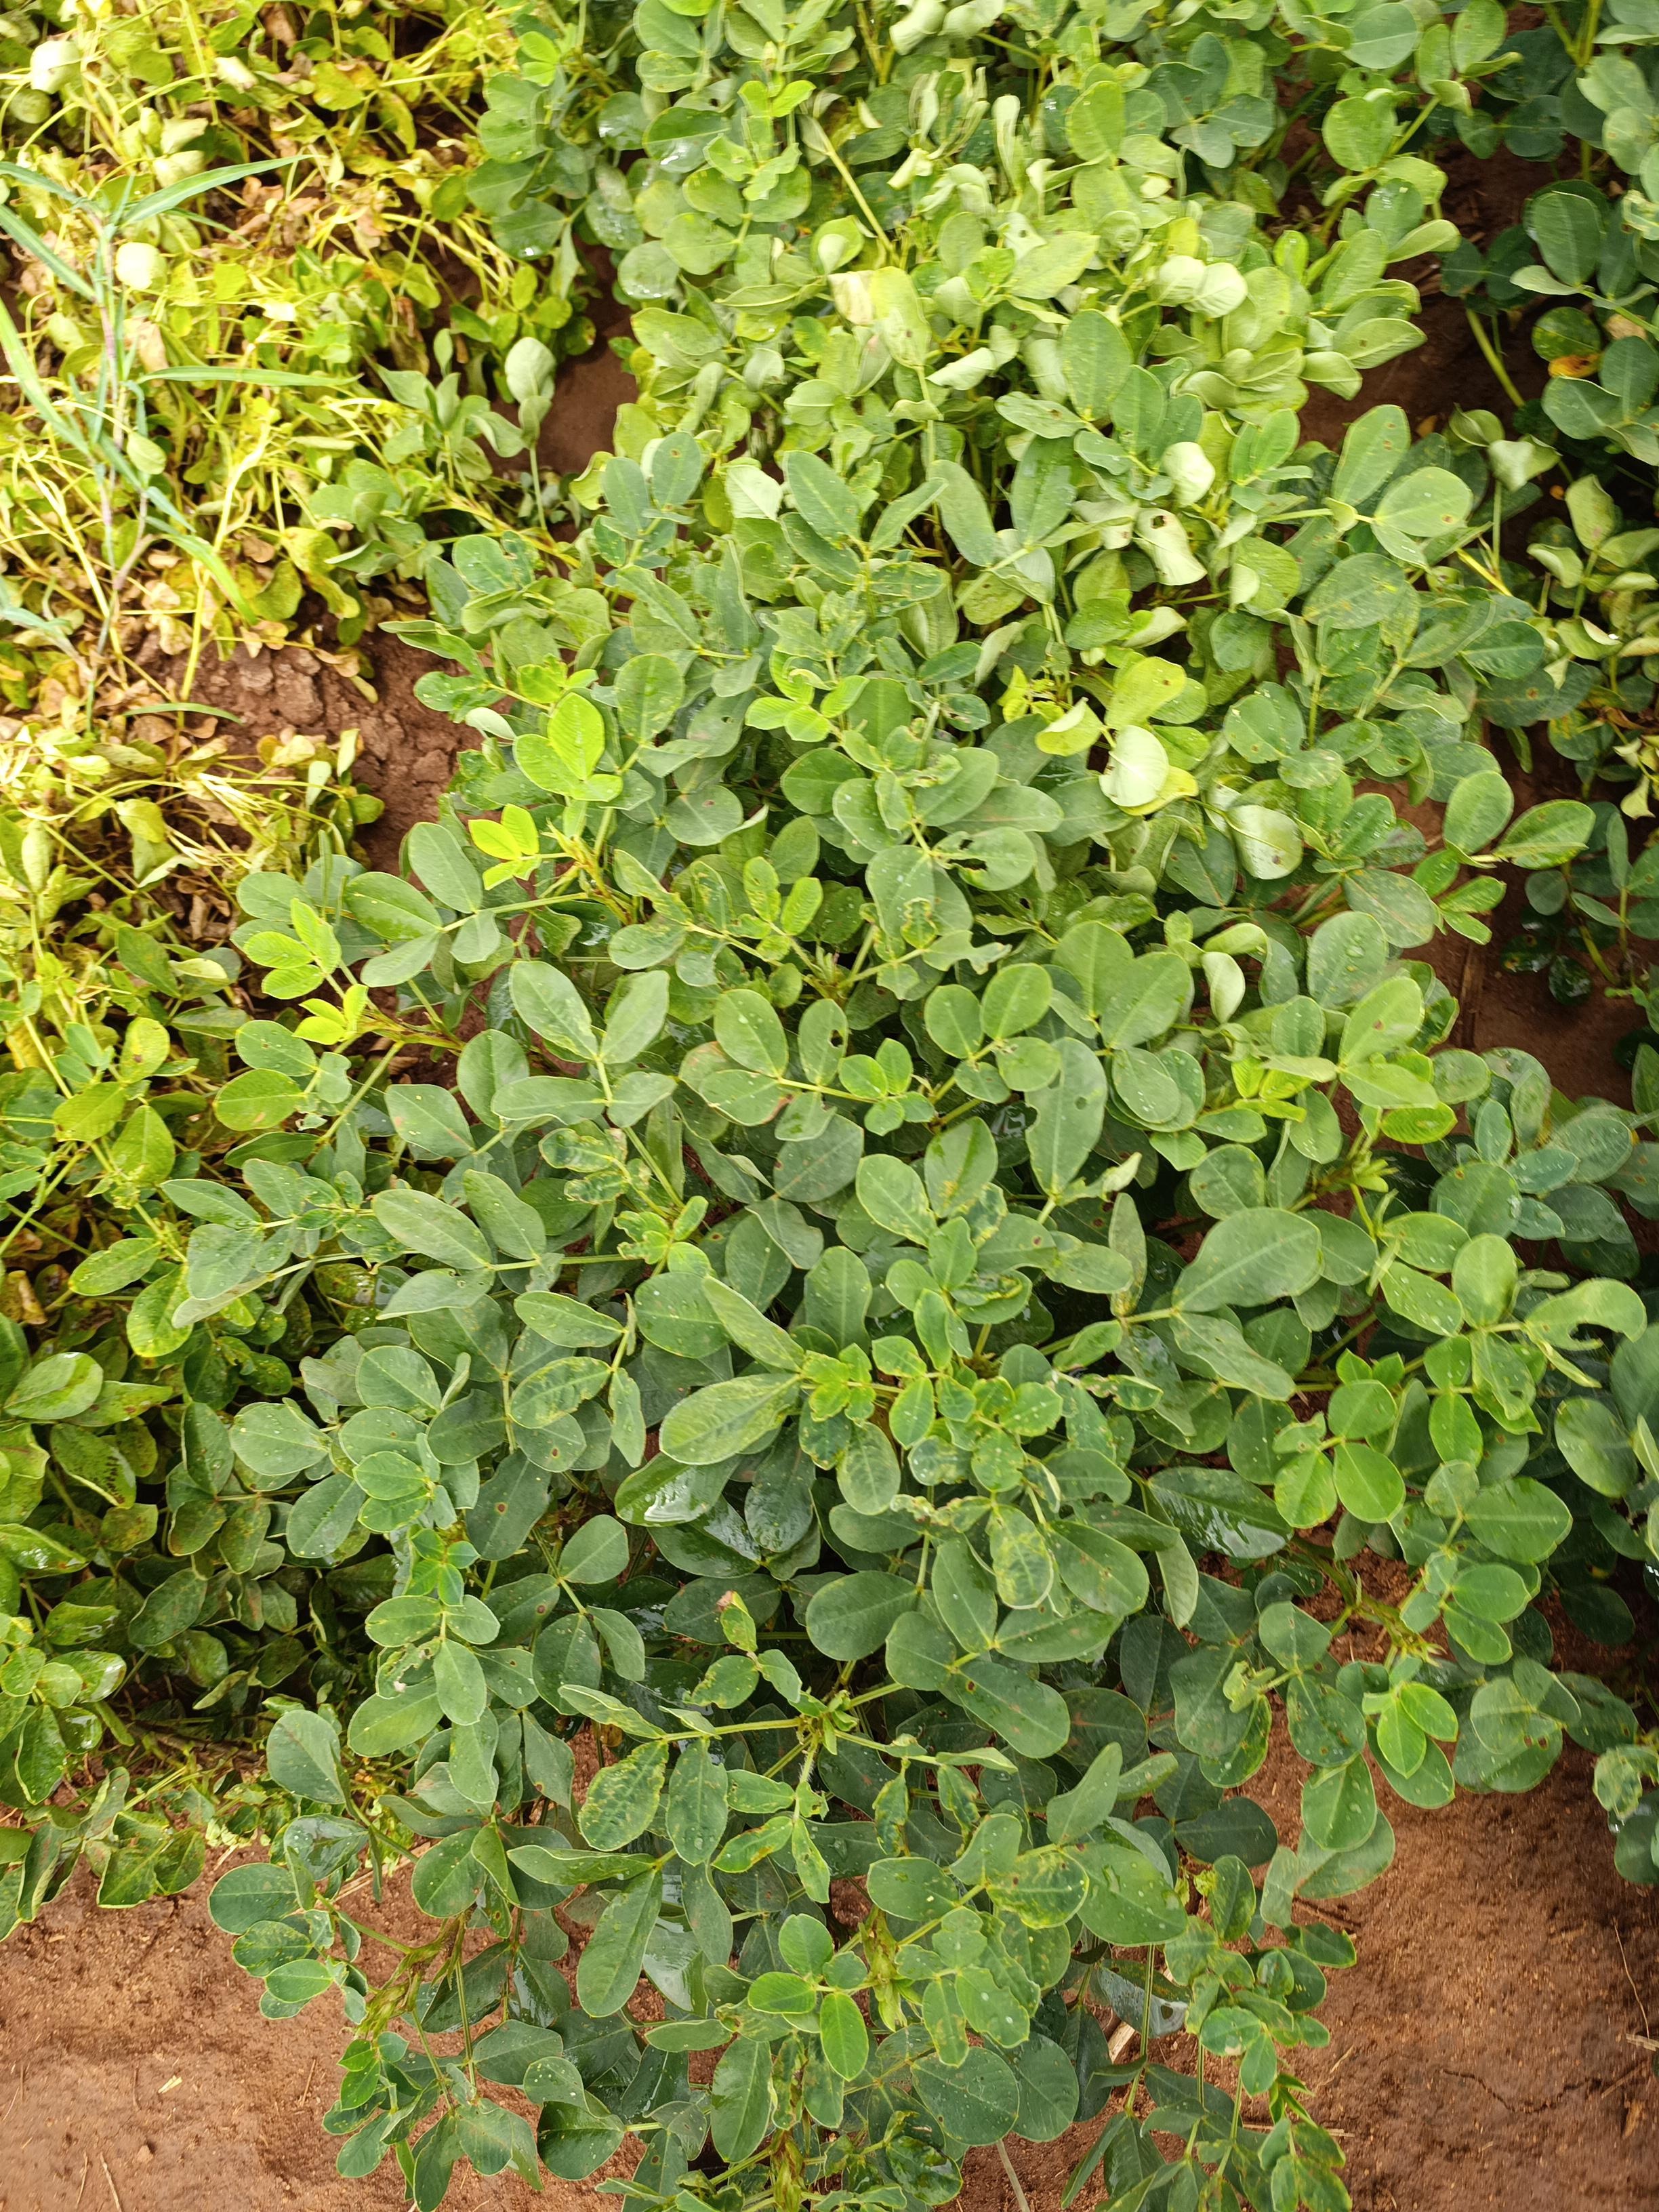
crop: groundnut
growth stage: pegging
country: Kenya
